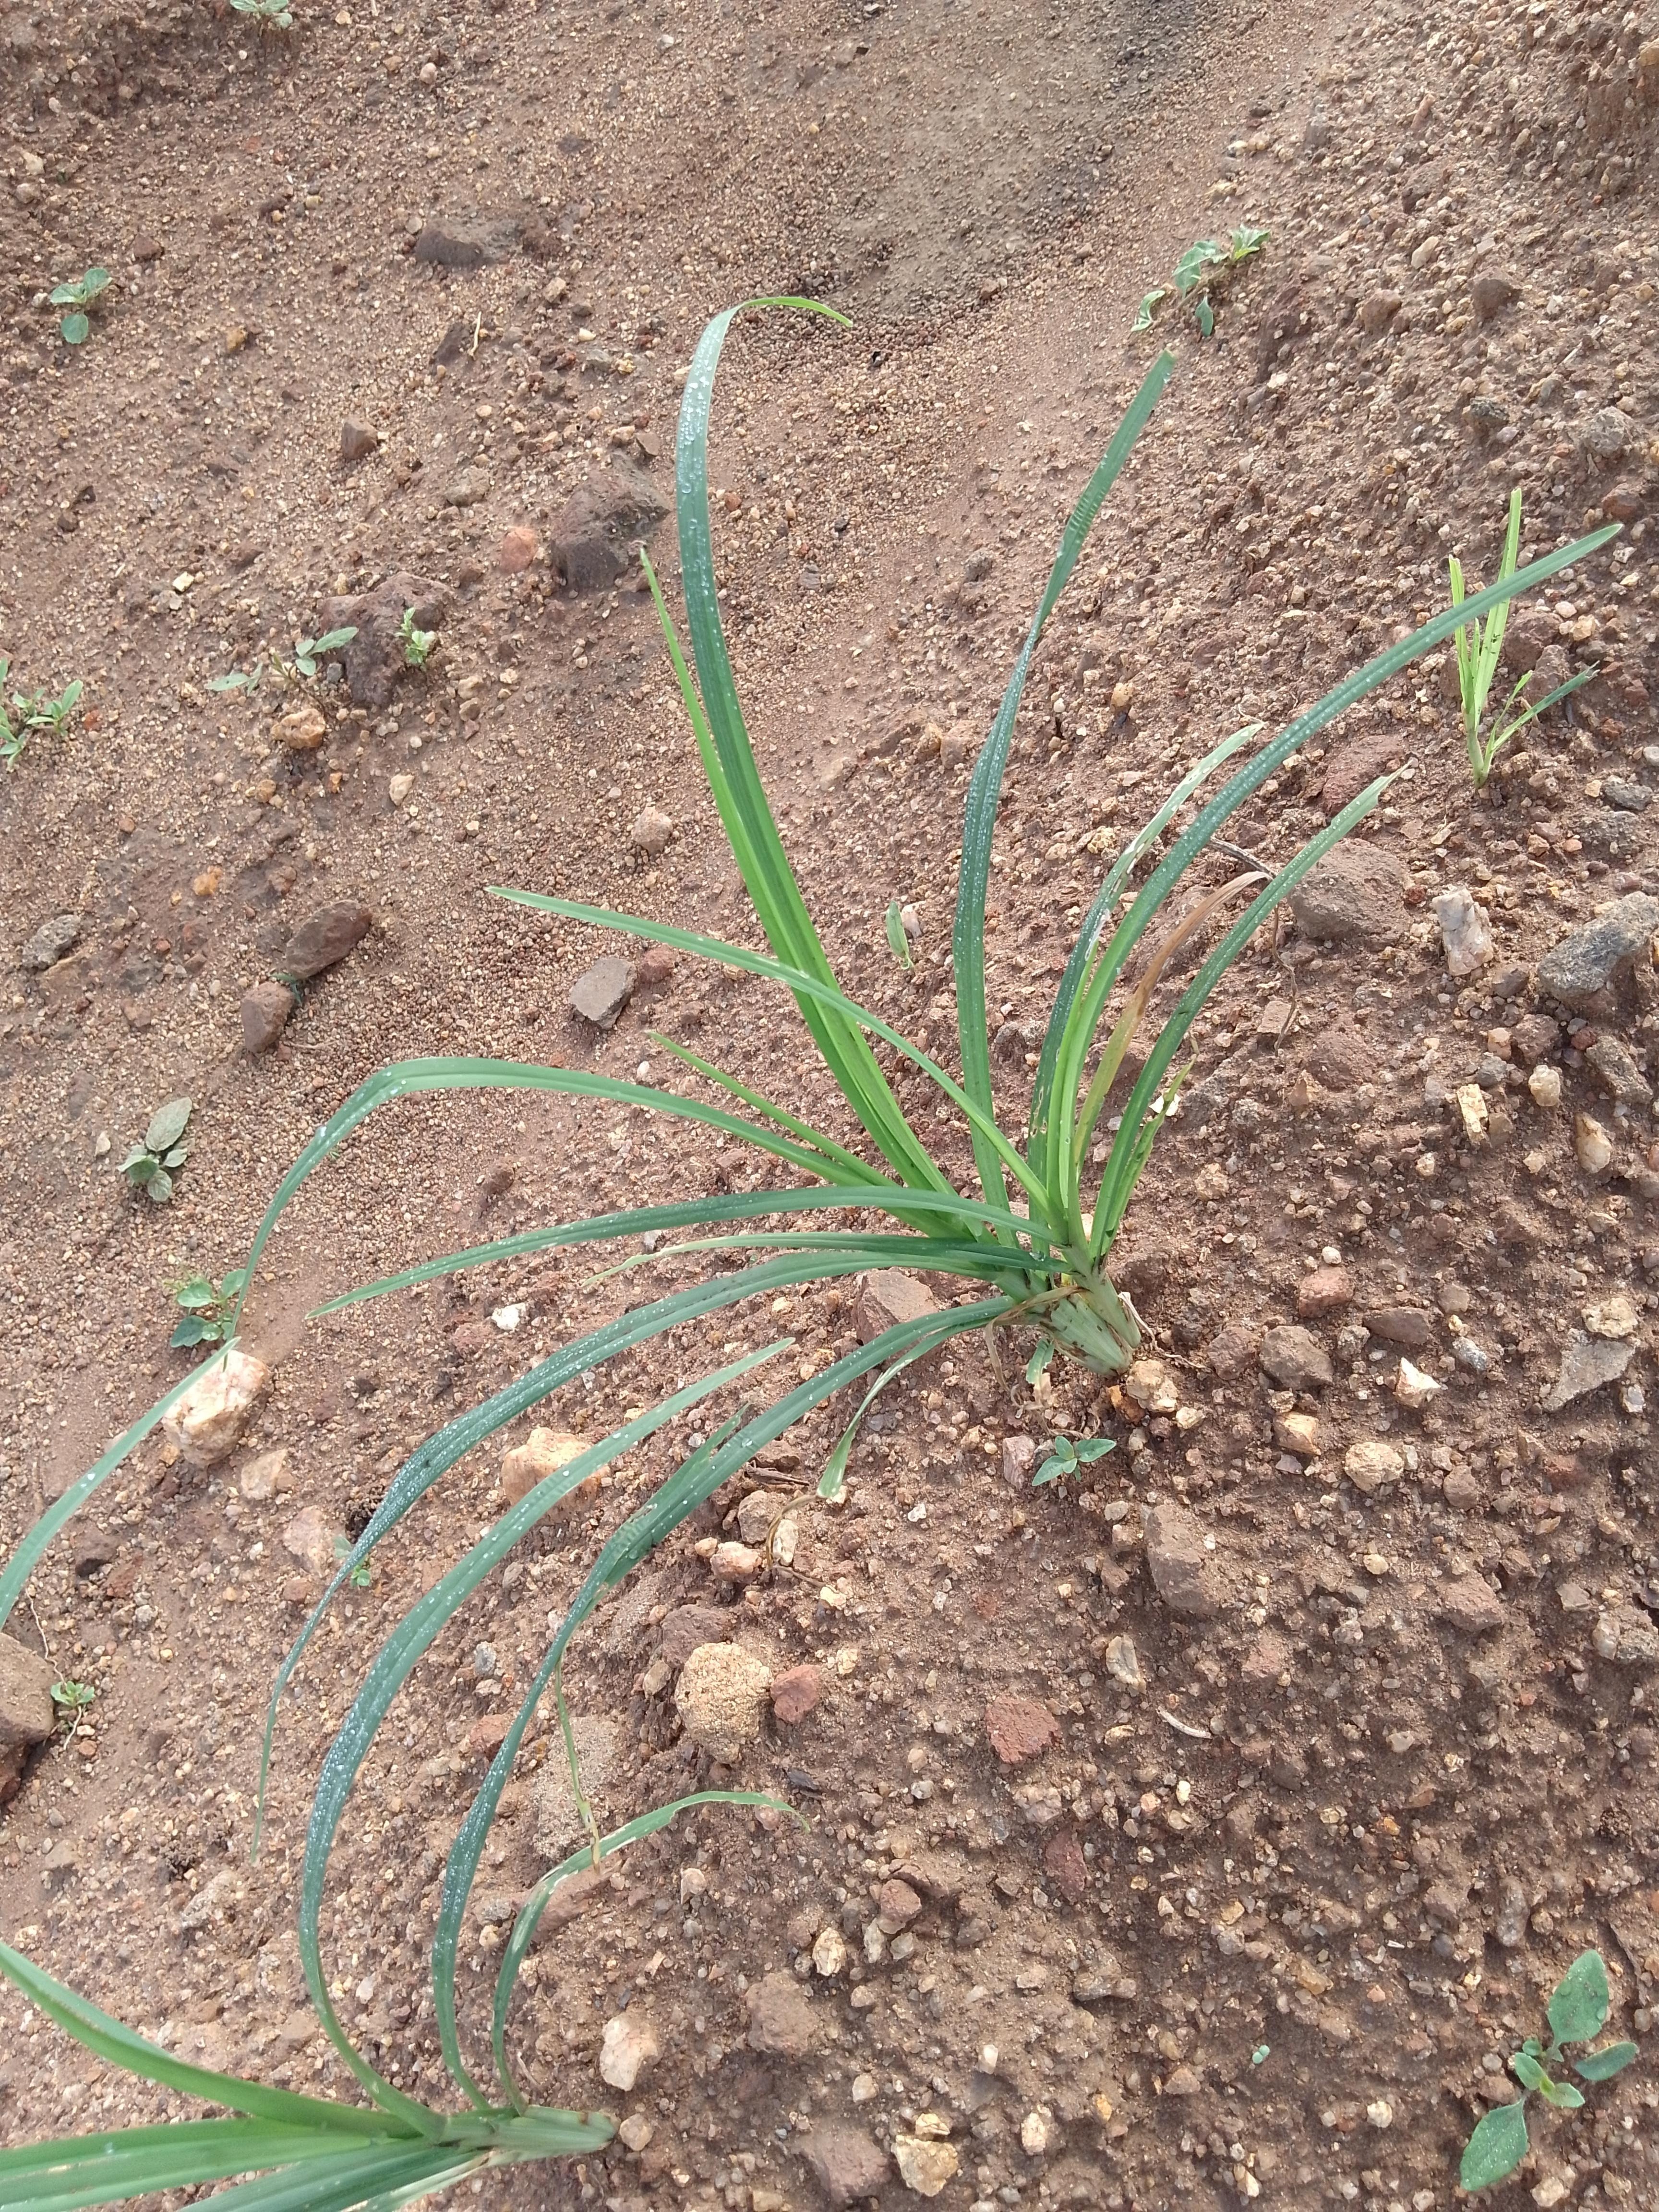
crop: finger millet
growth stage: vegetative
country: Malawi
